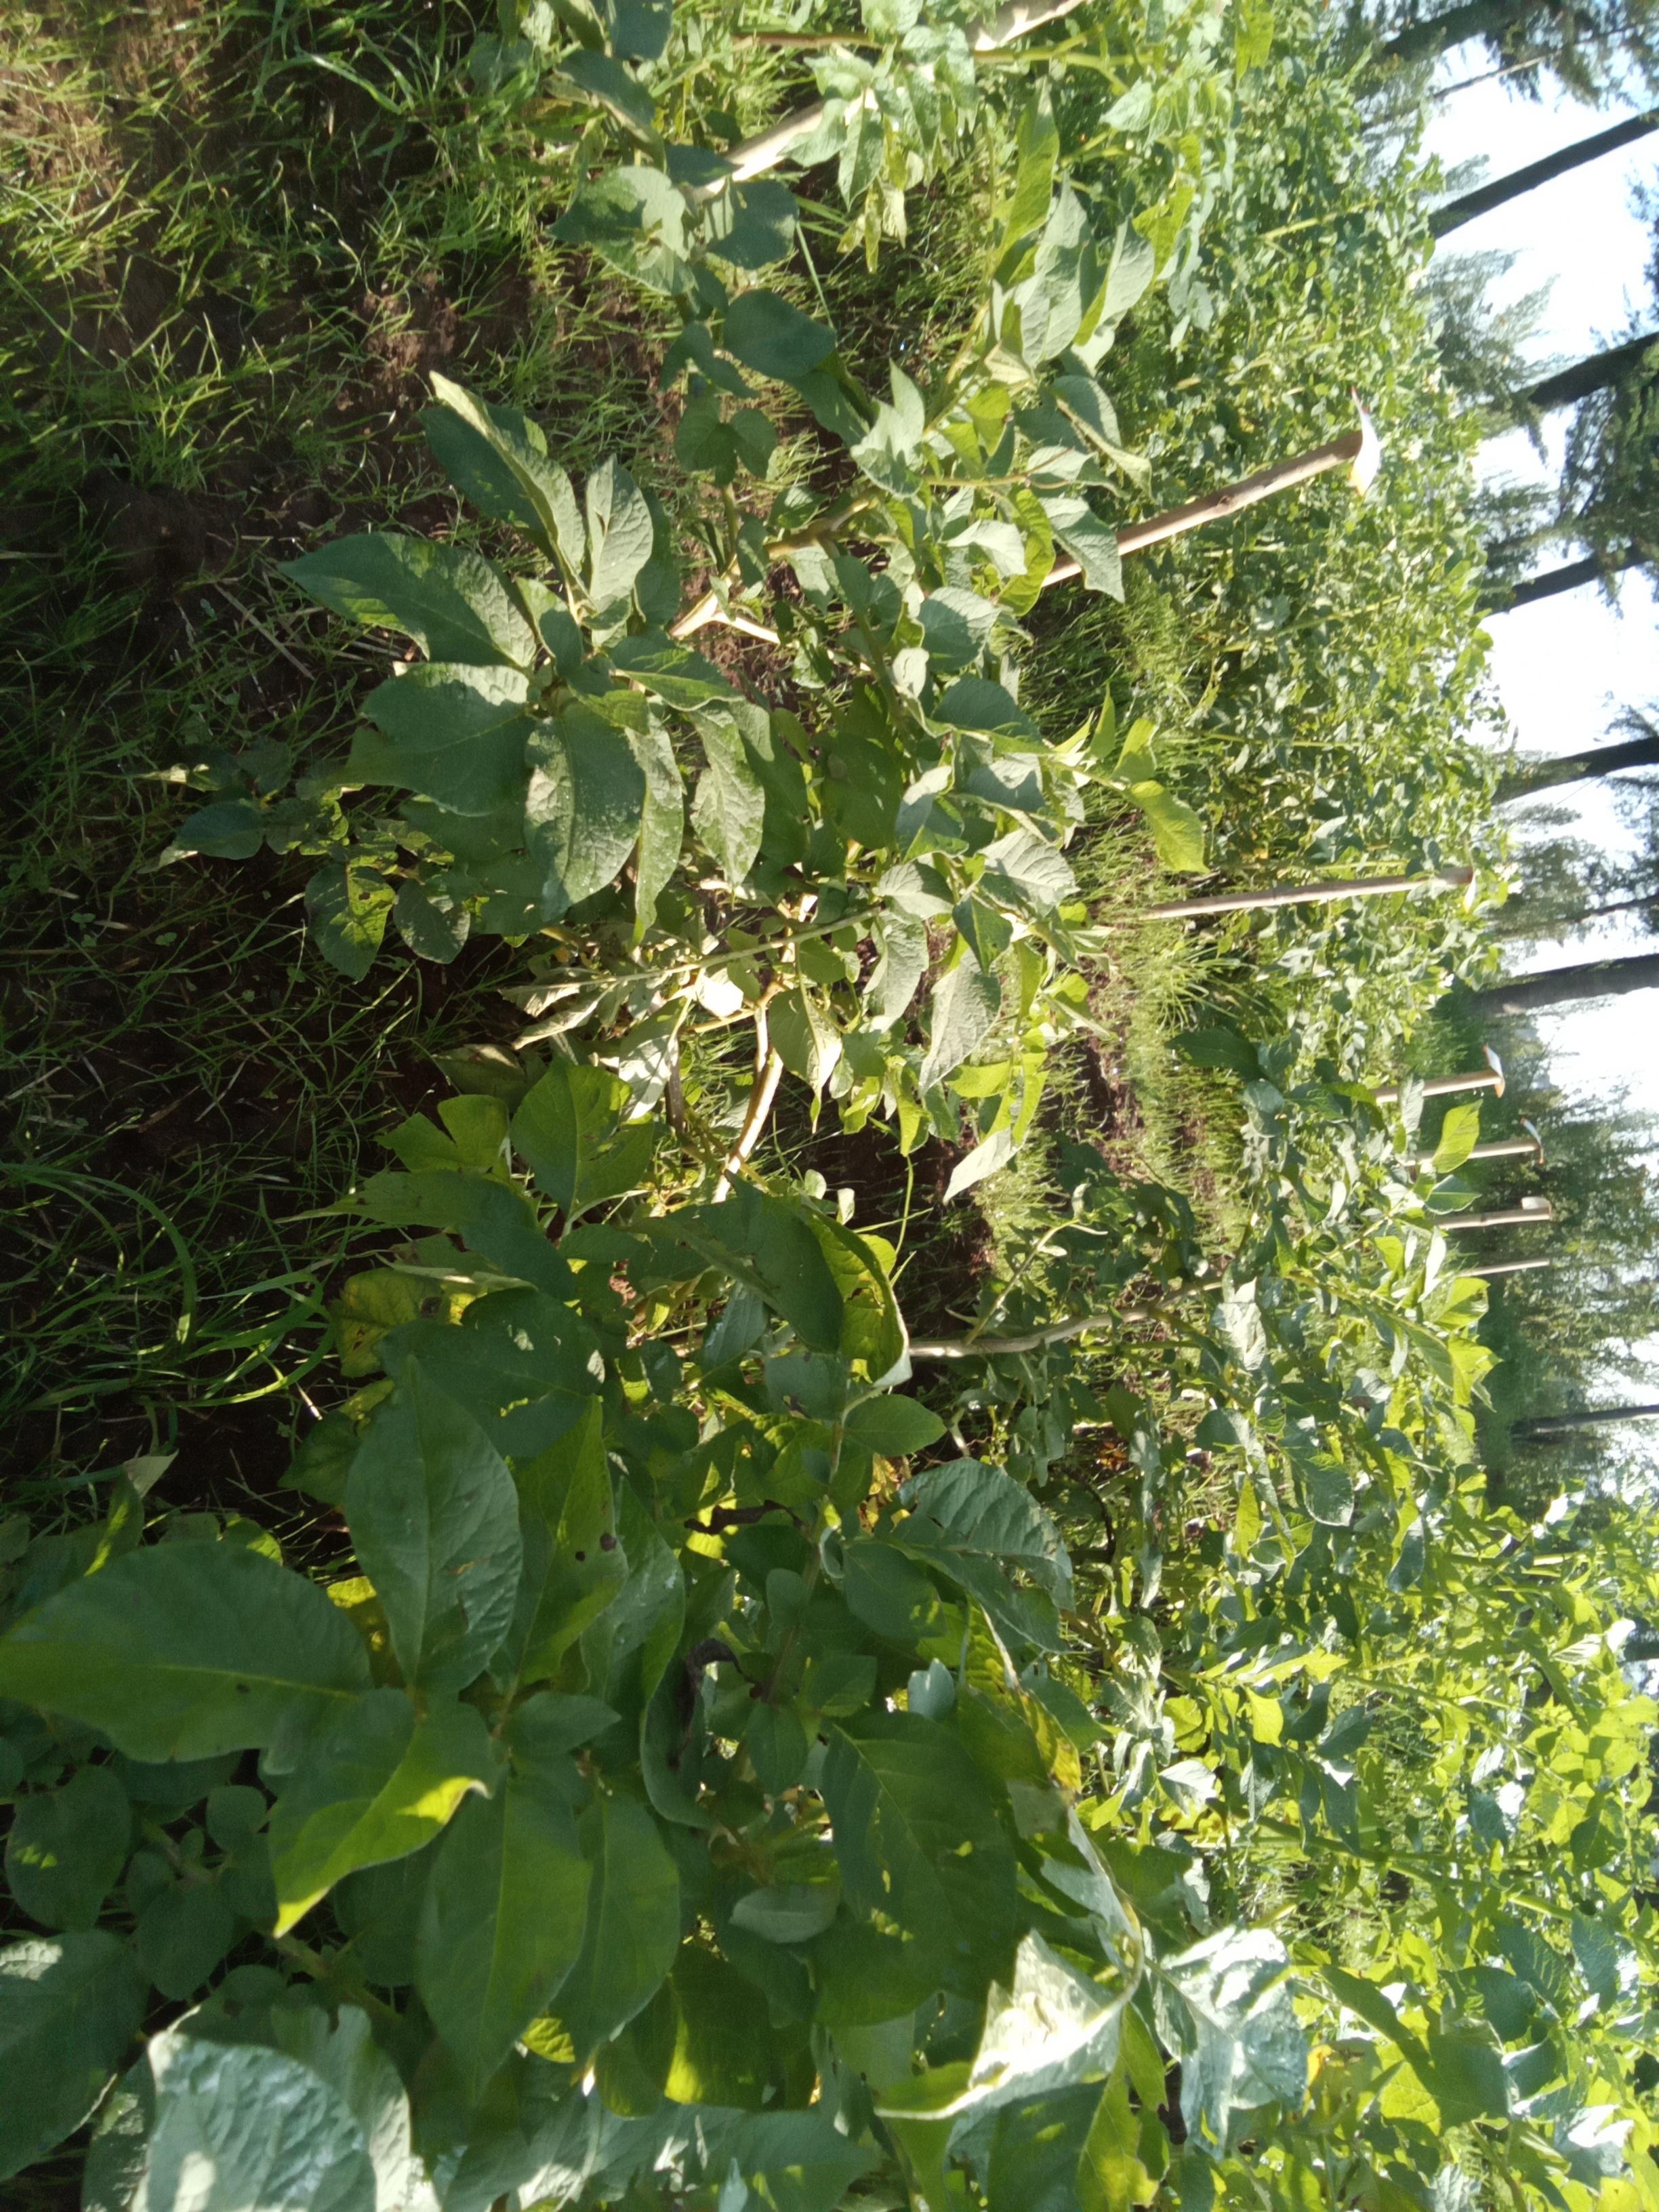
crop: potato
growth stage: vegetative
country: Kenya
